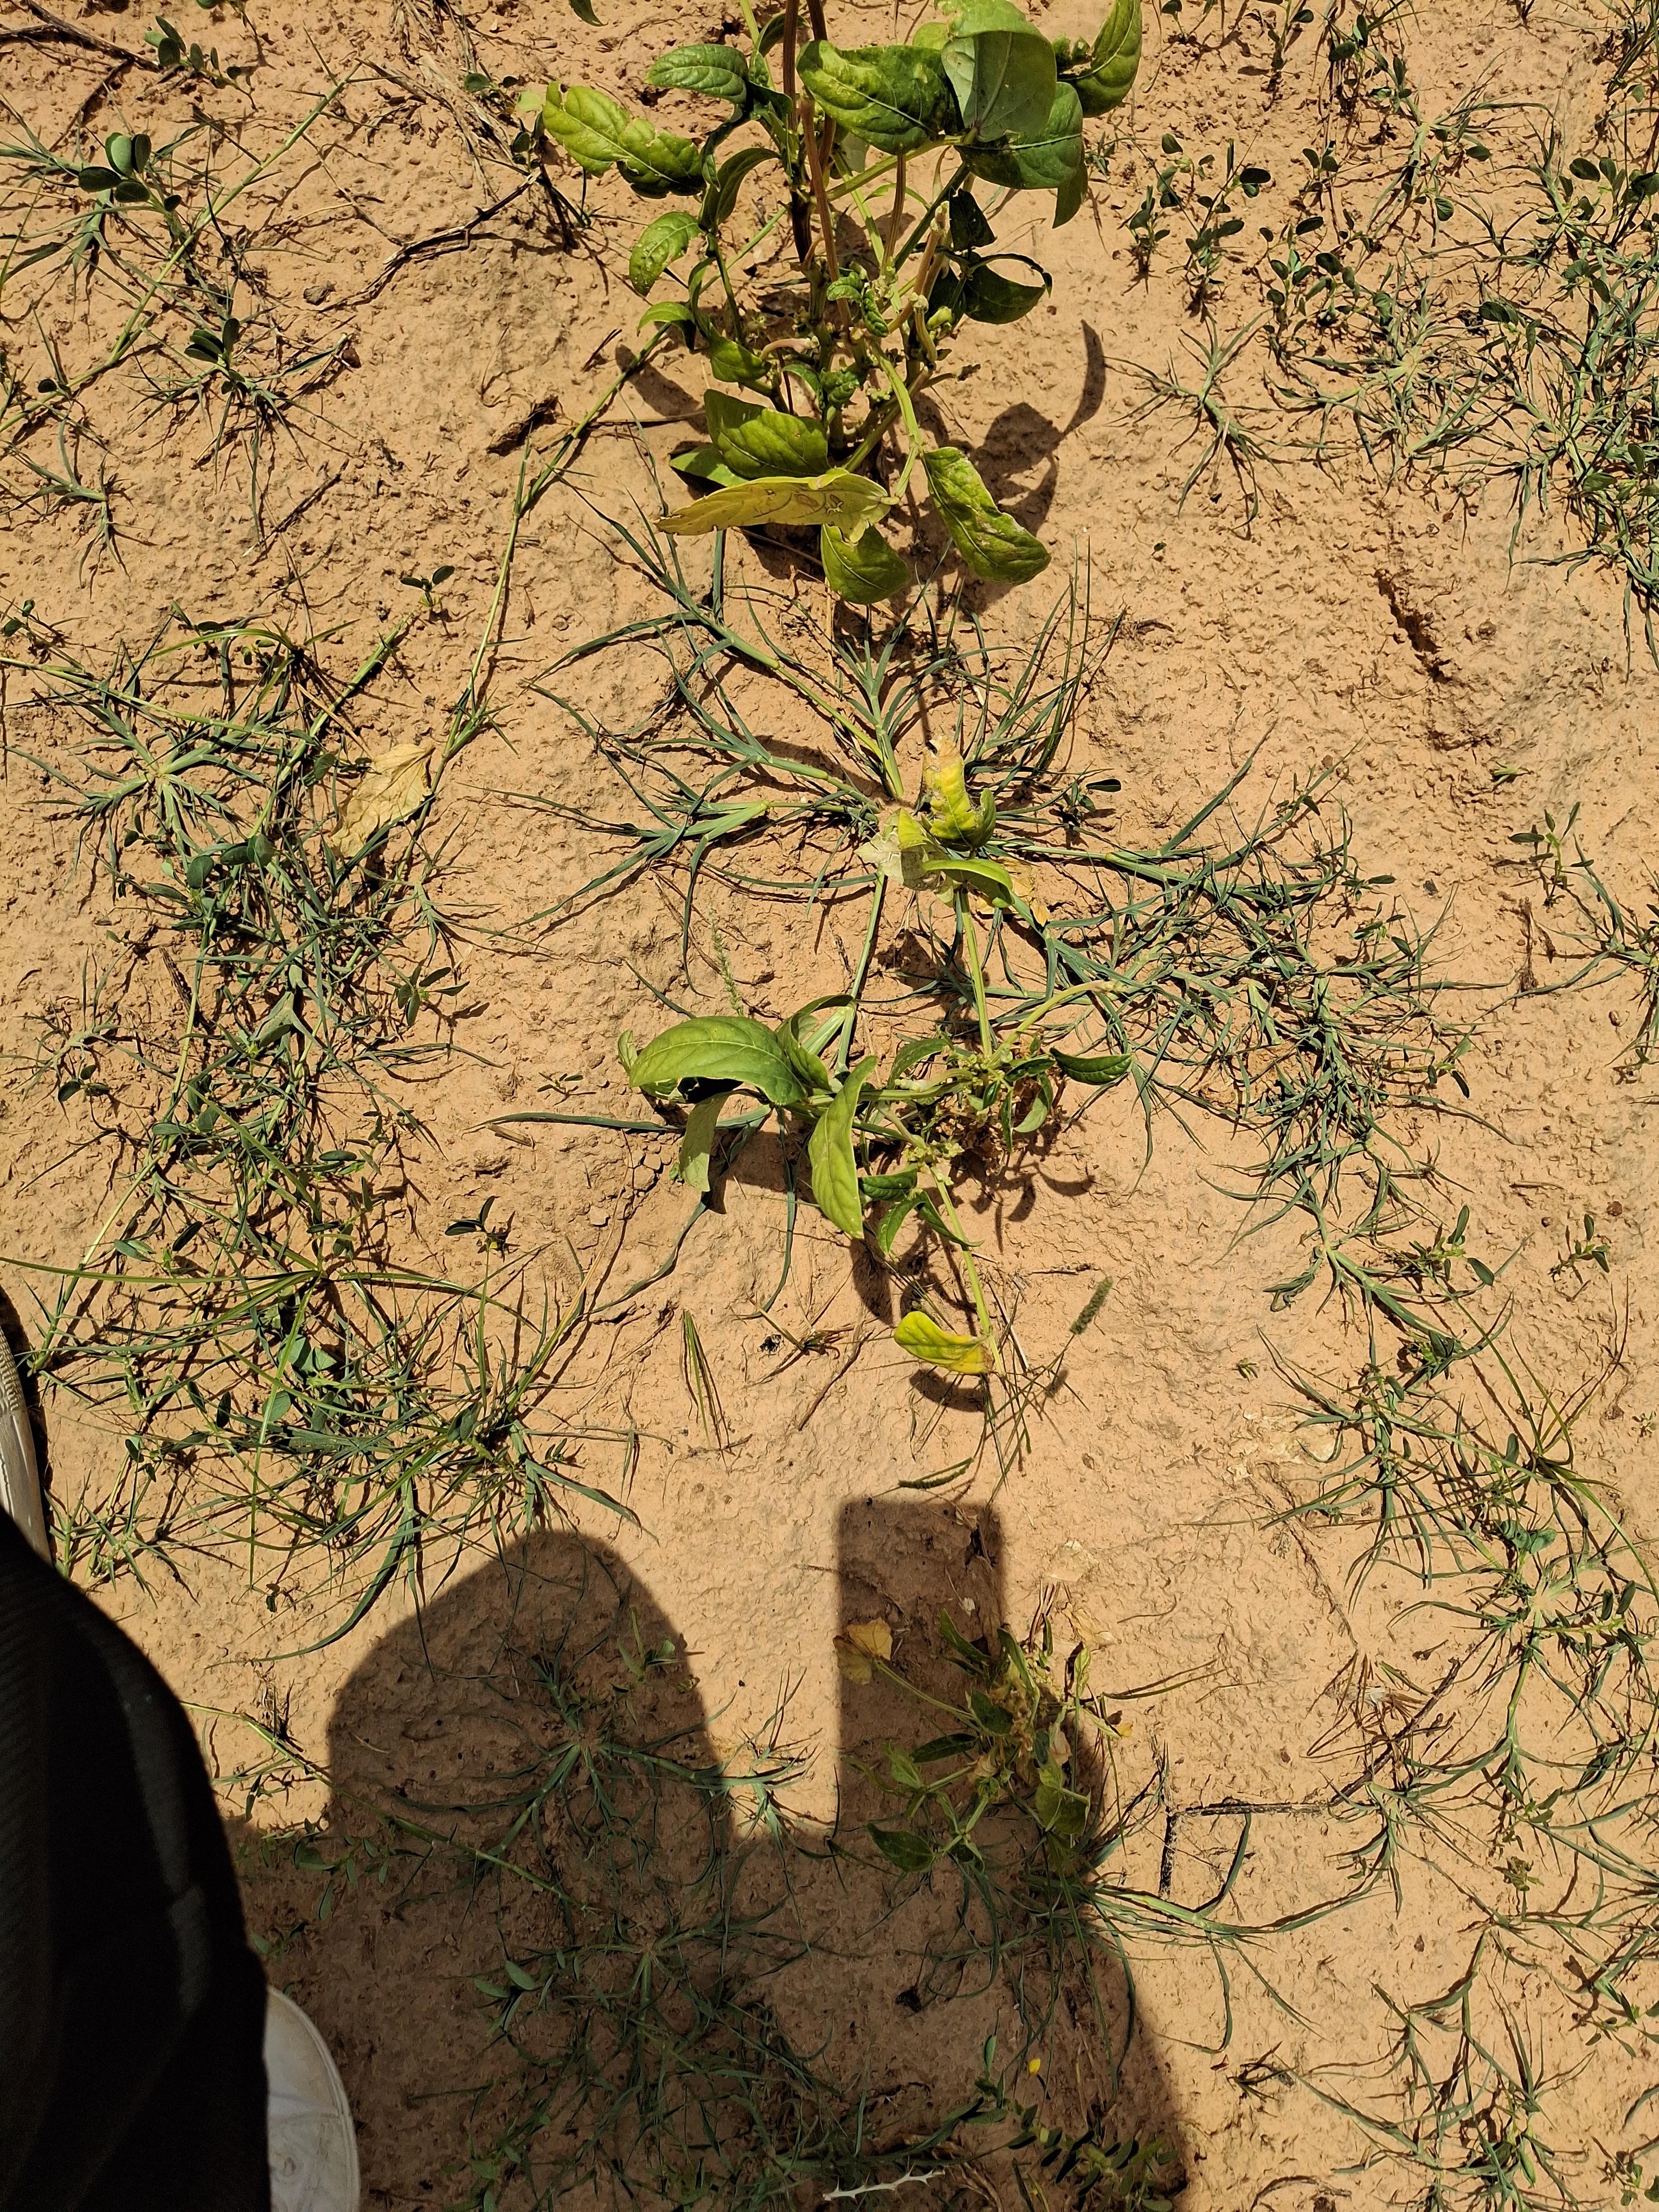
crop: cowpea
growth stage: harvest maturity
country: Nigeria
